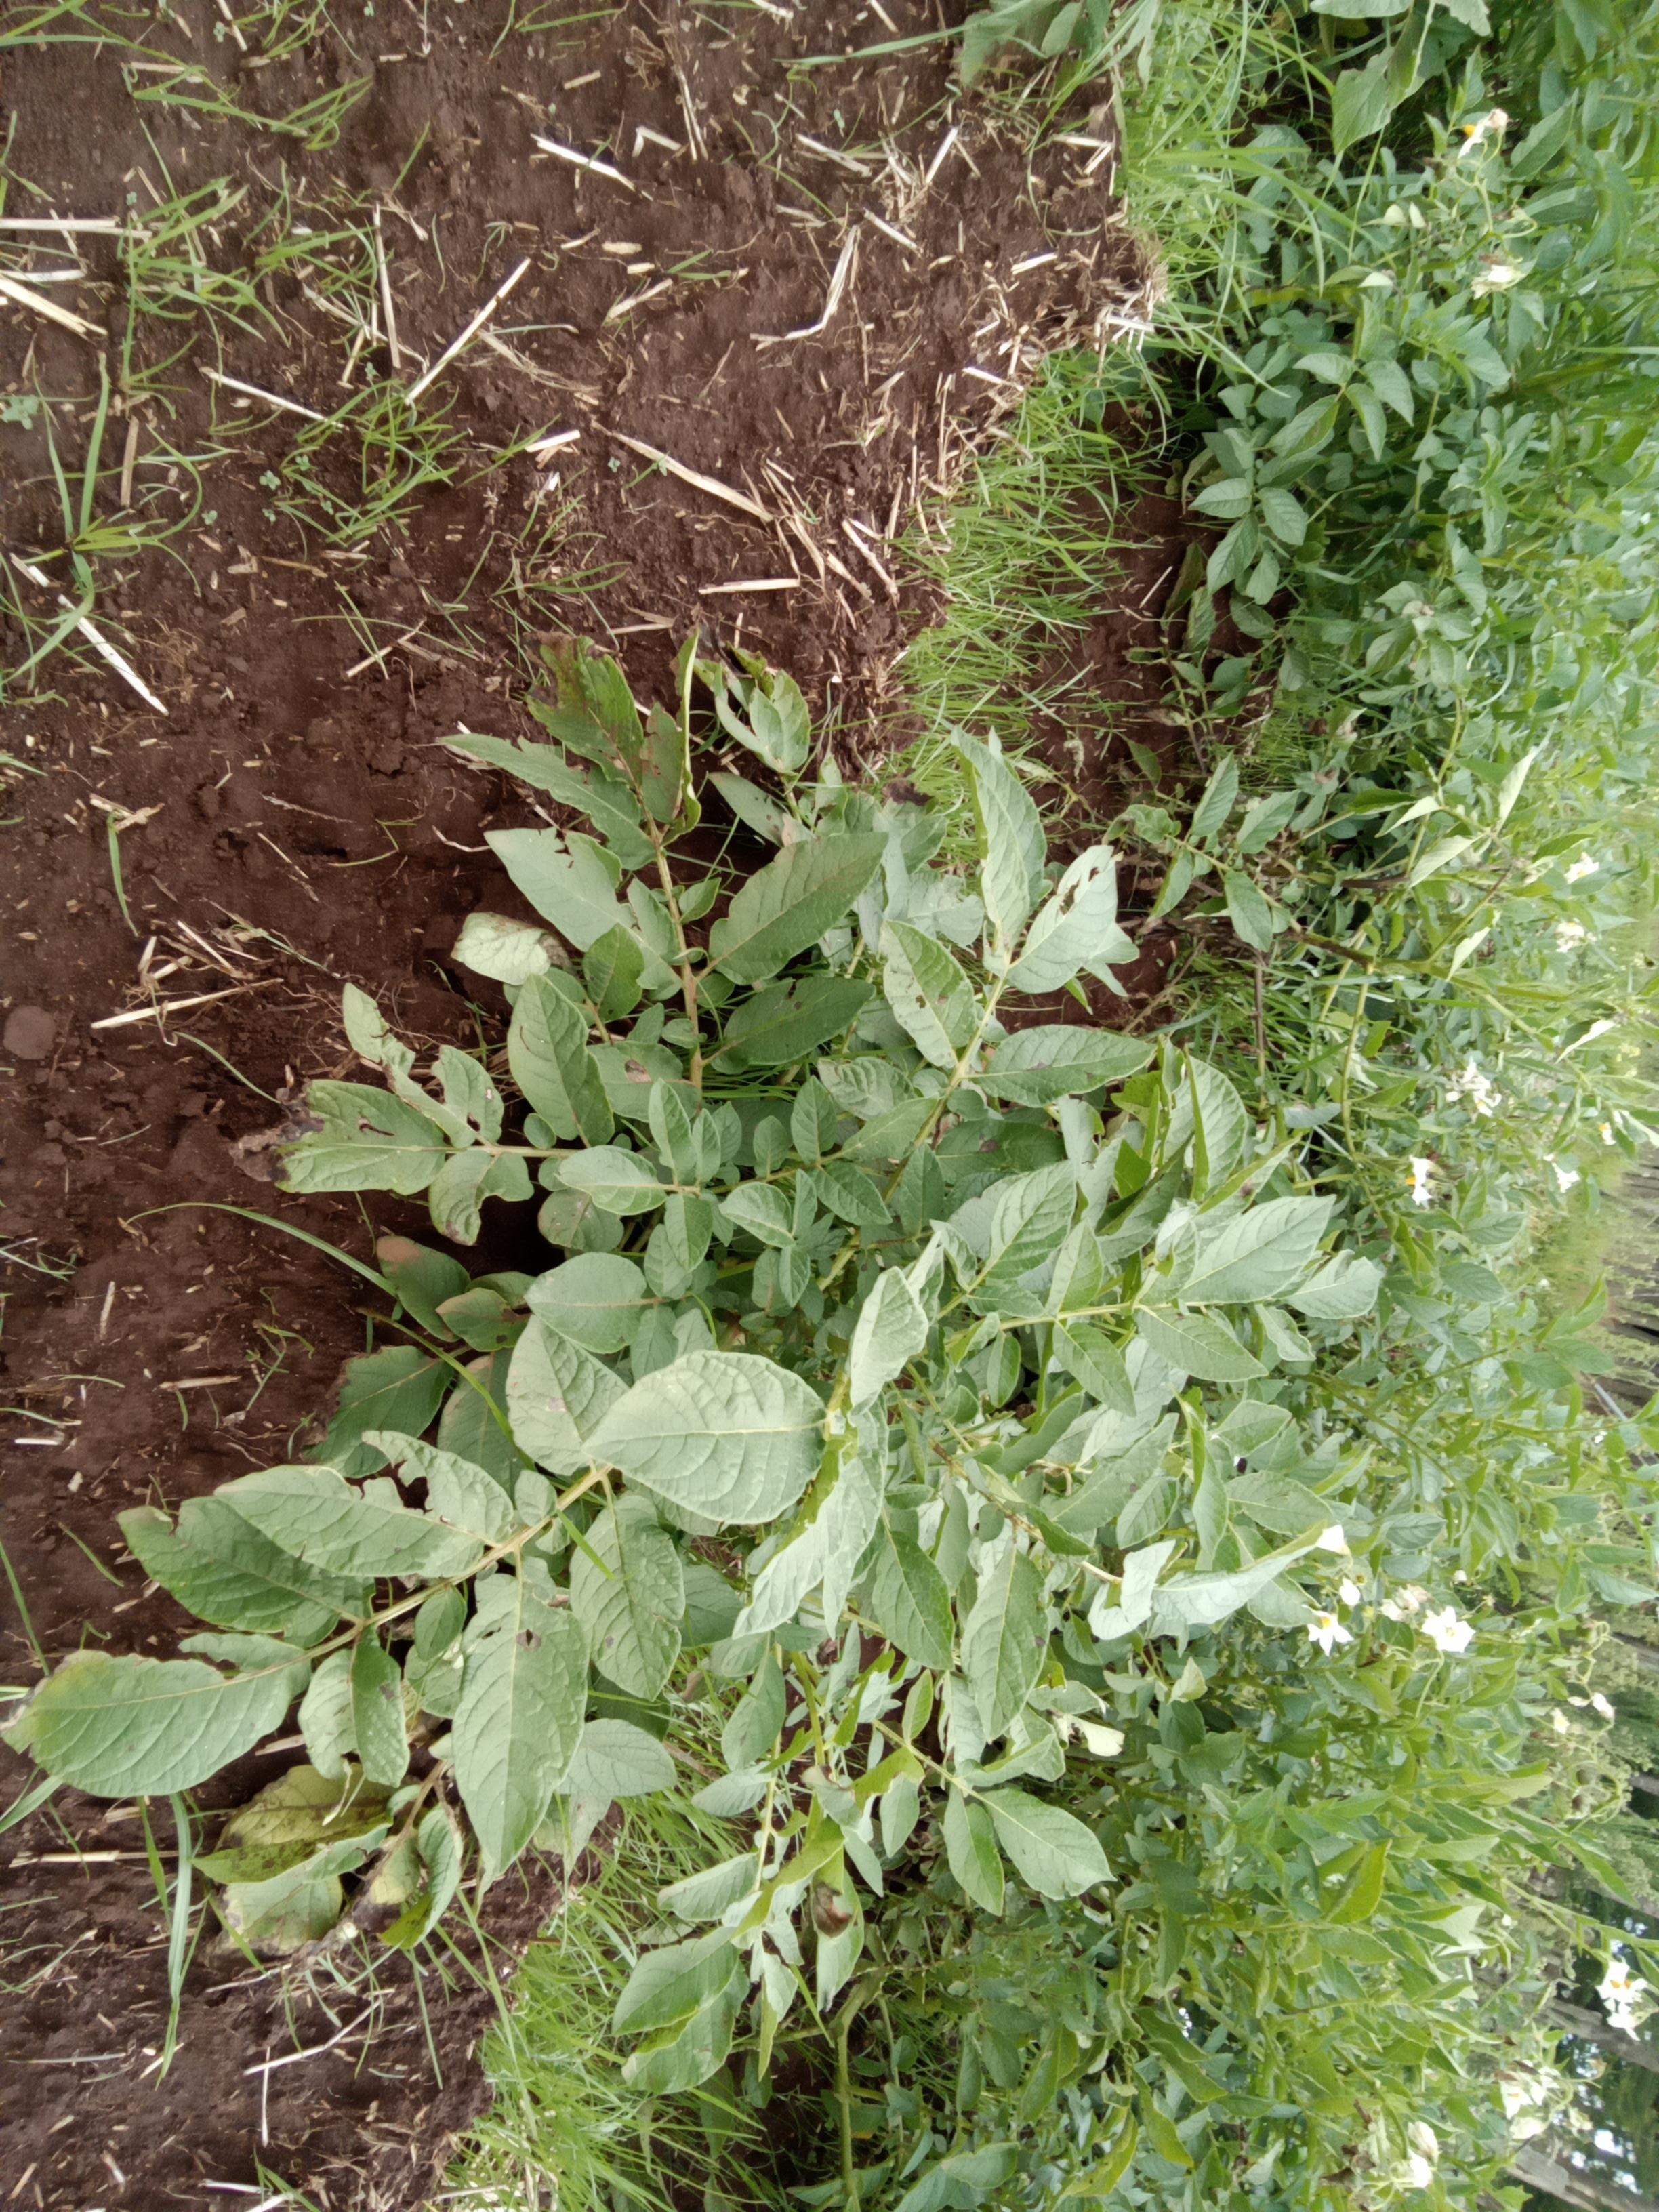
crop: potato
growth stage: flowering
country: Kenya
